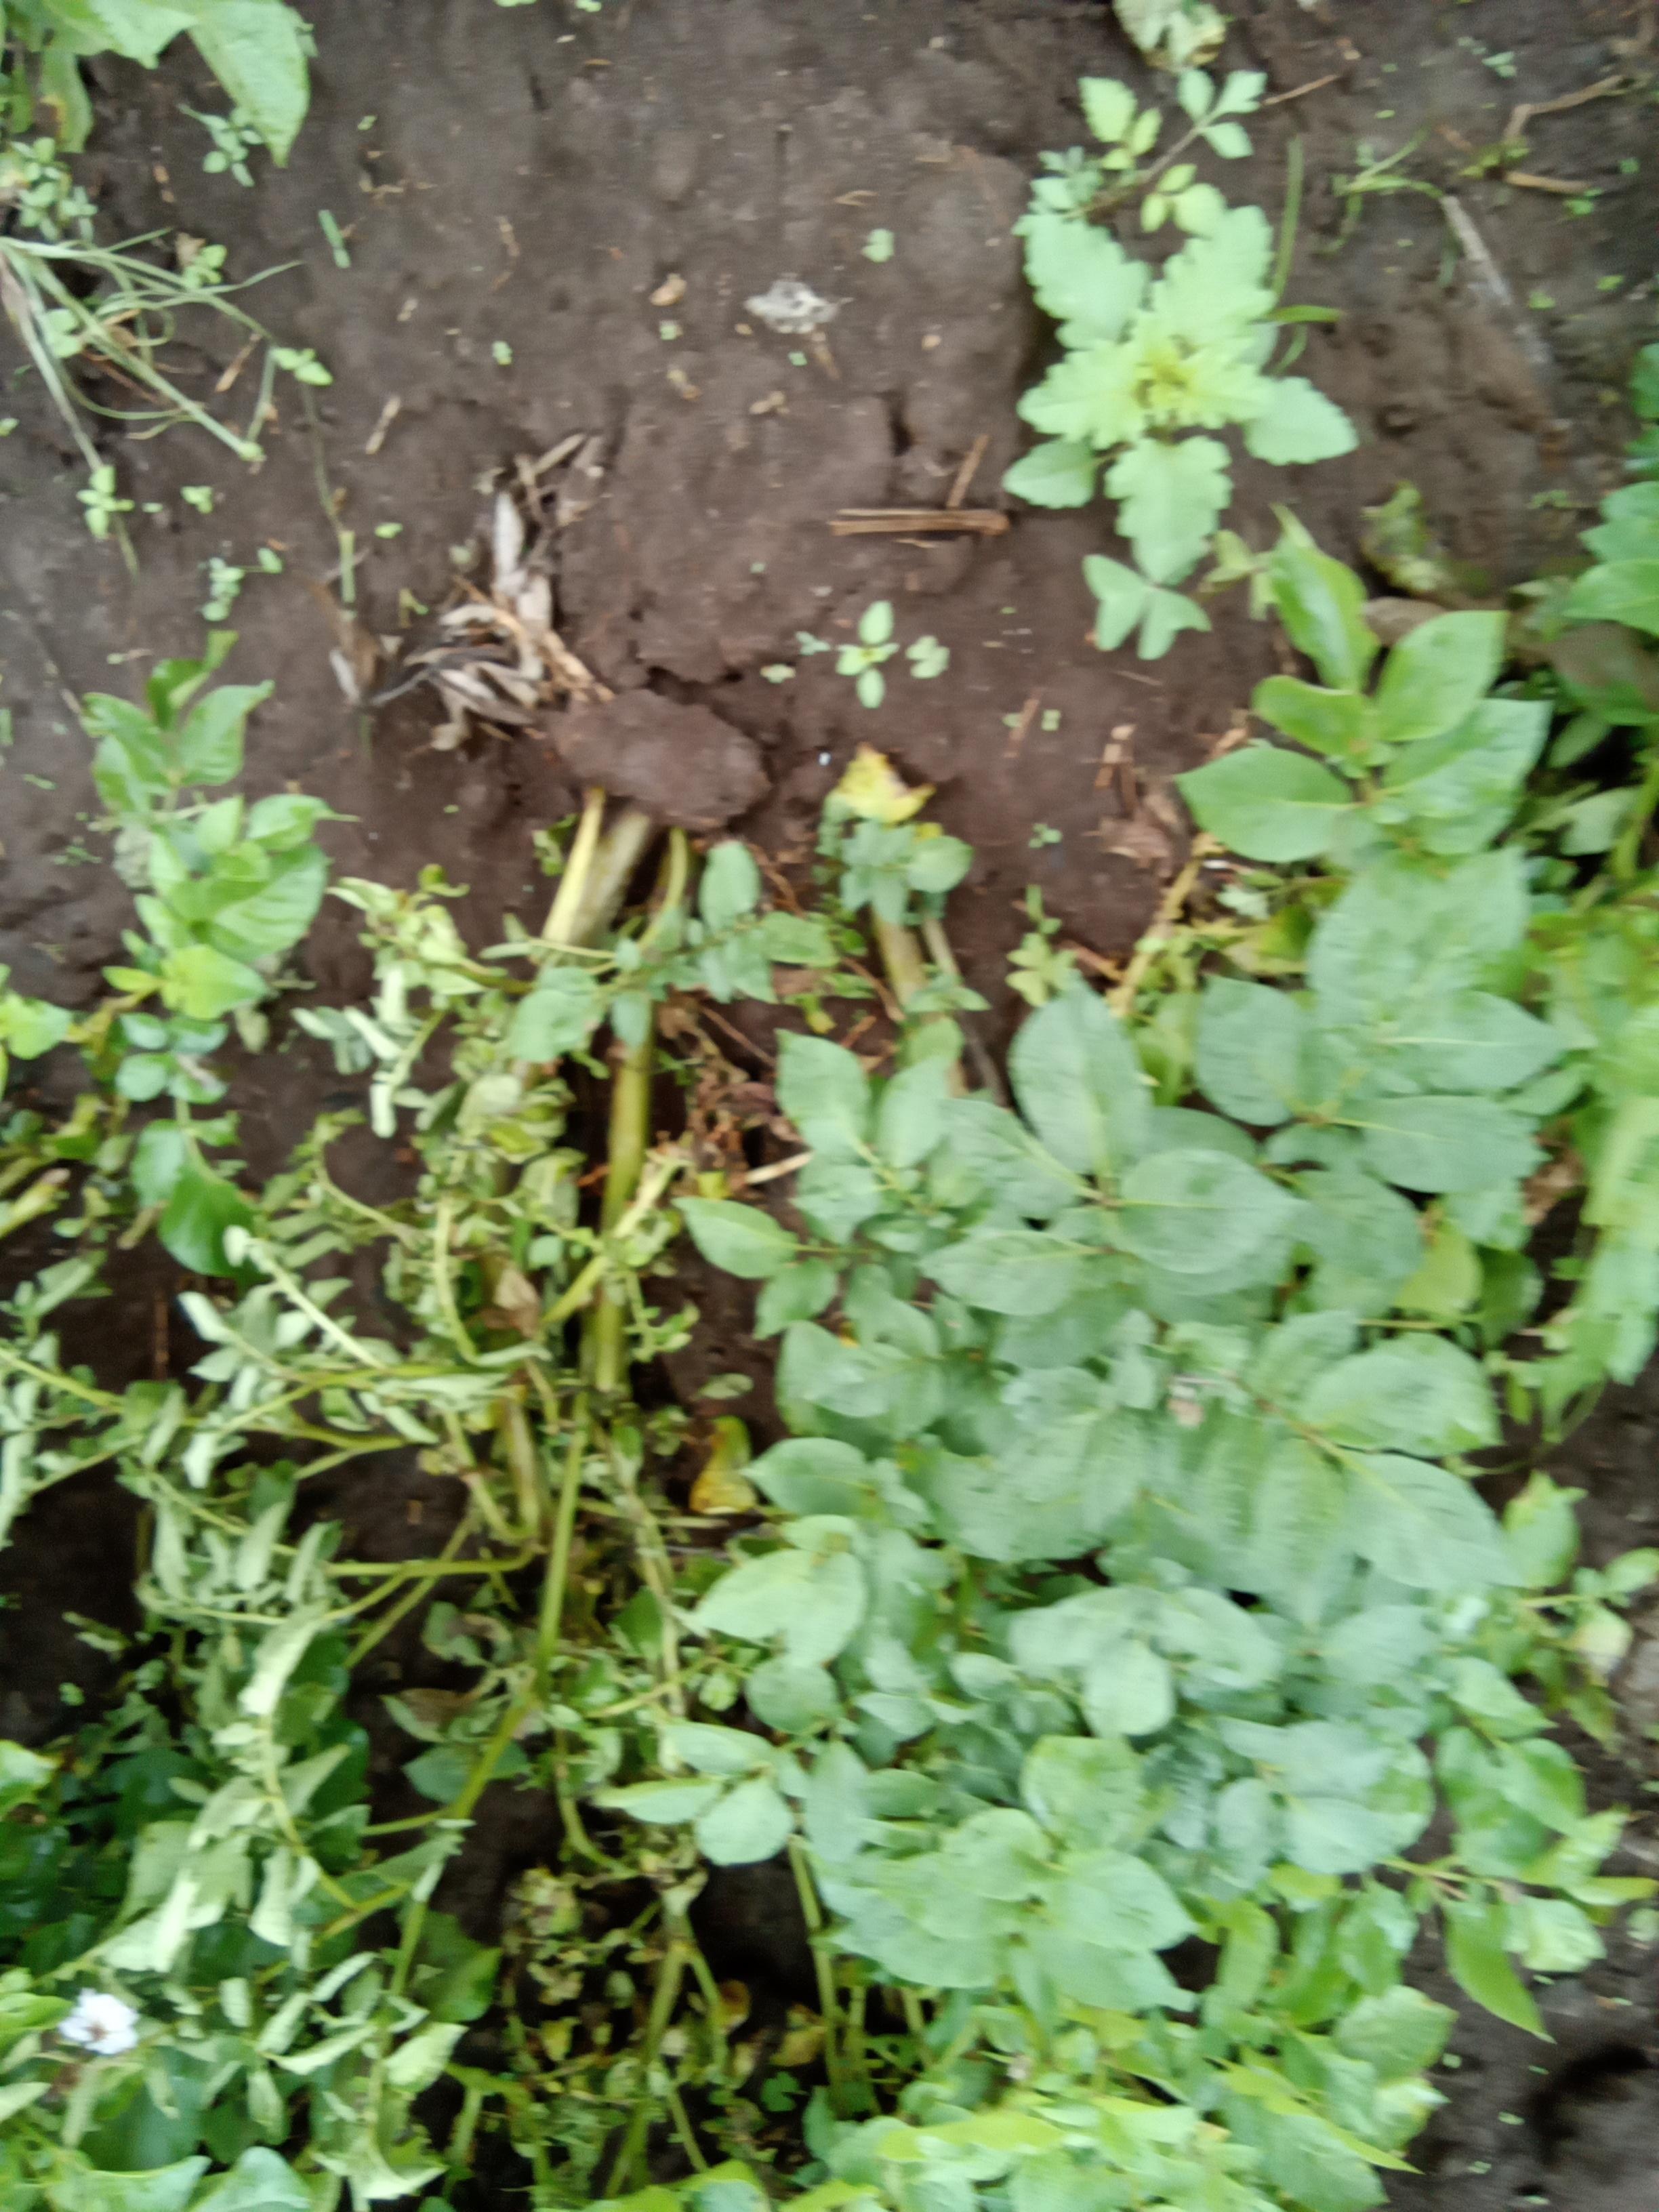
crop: potato
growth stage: flowering
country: Kenya
